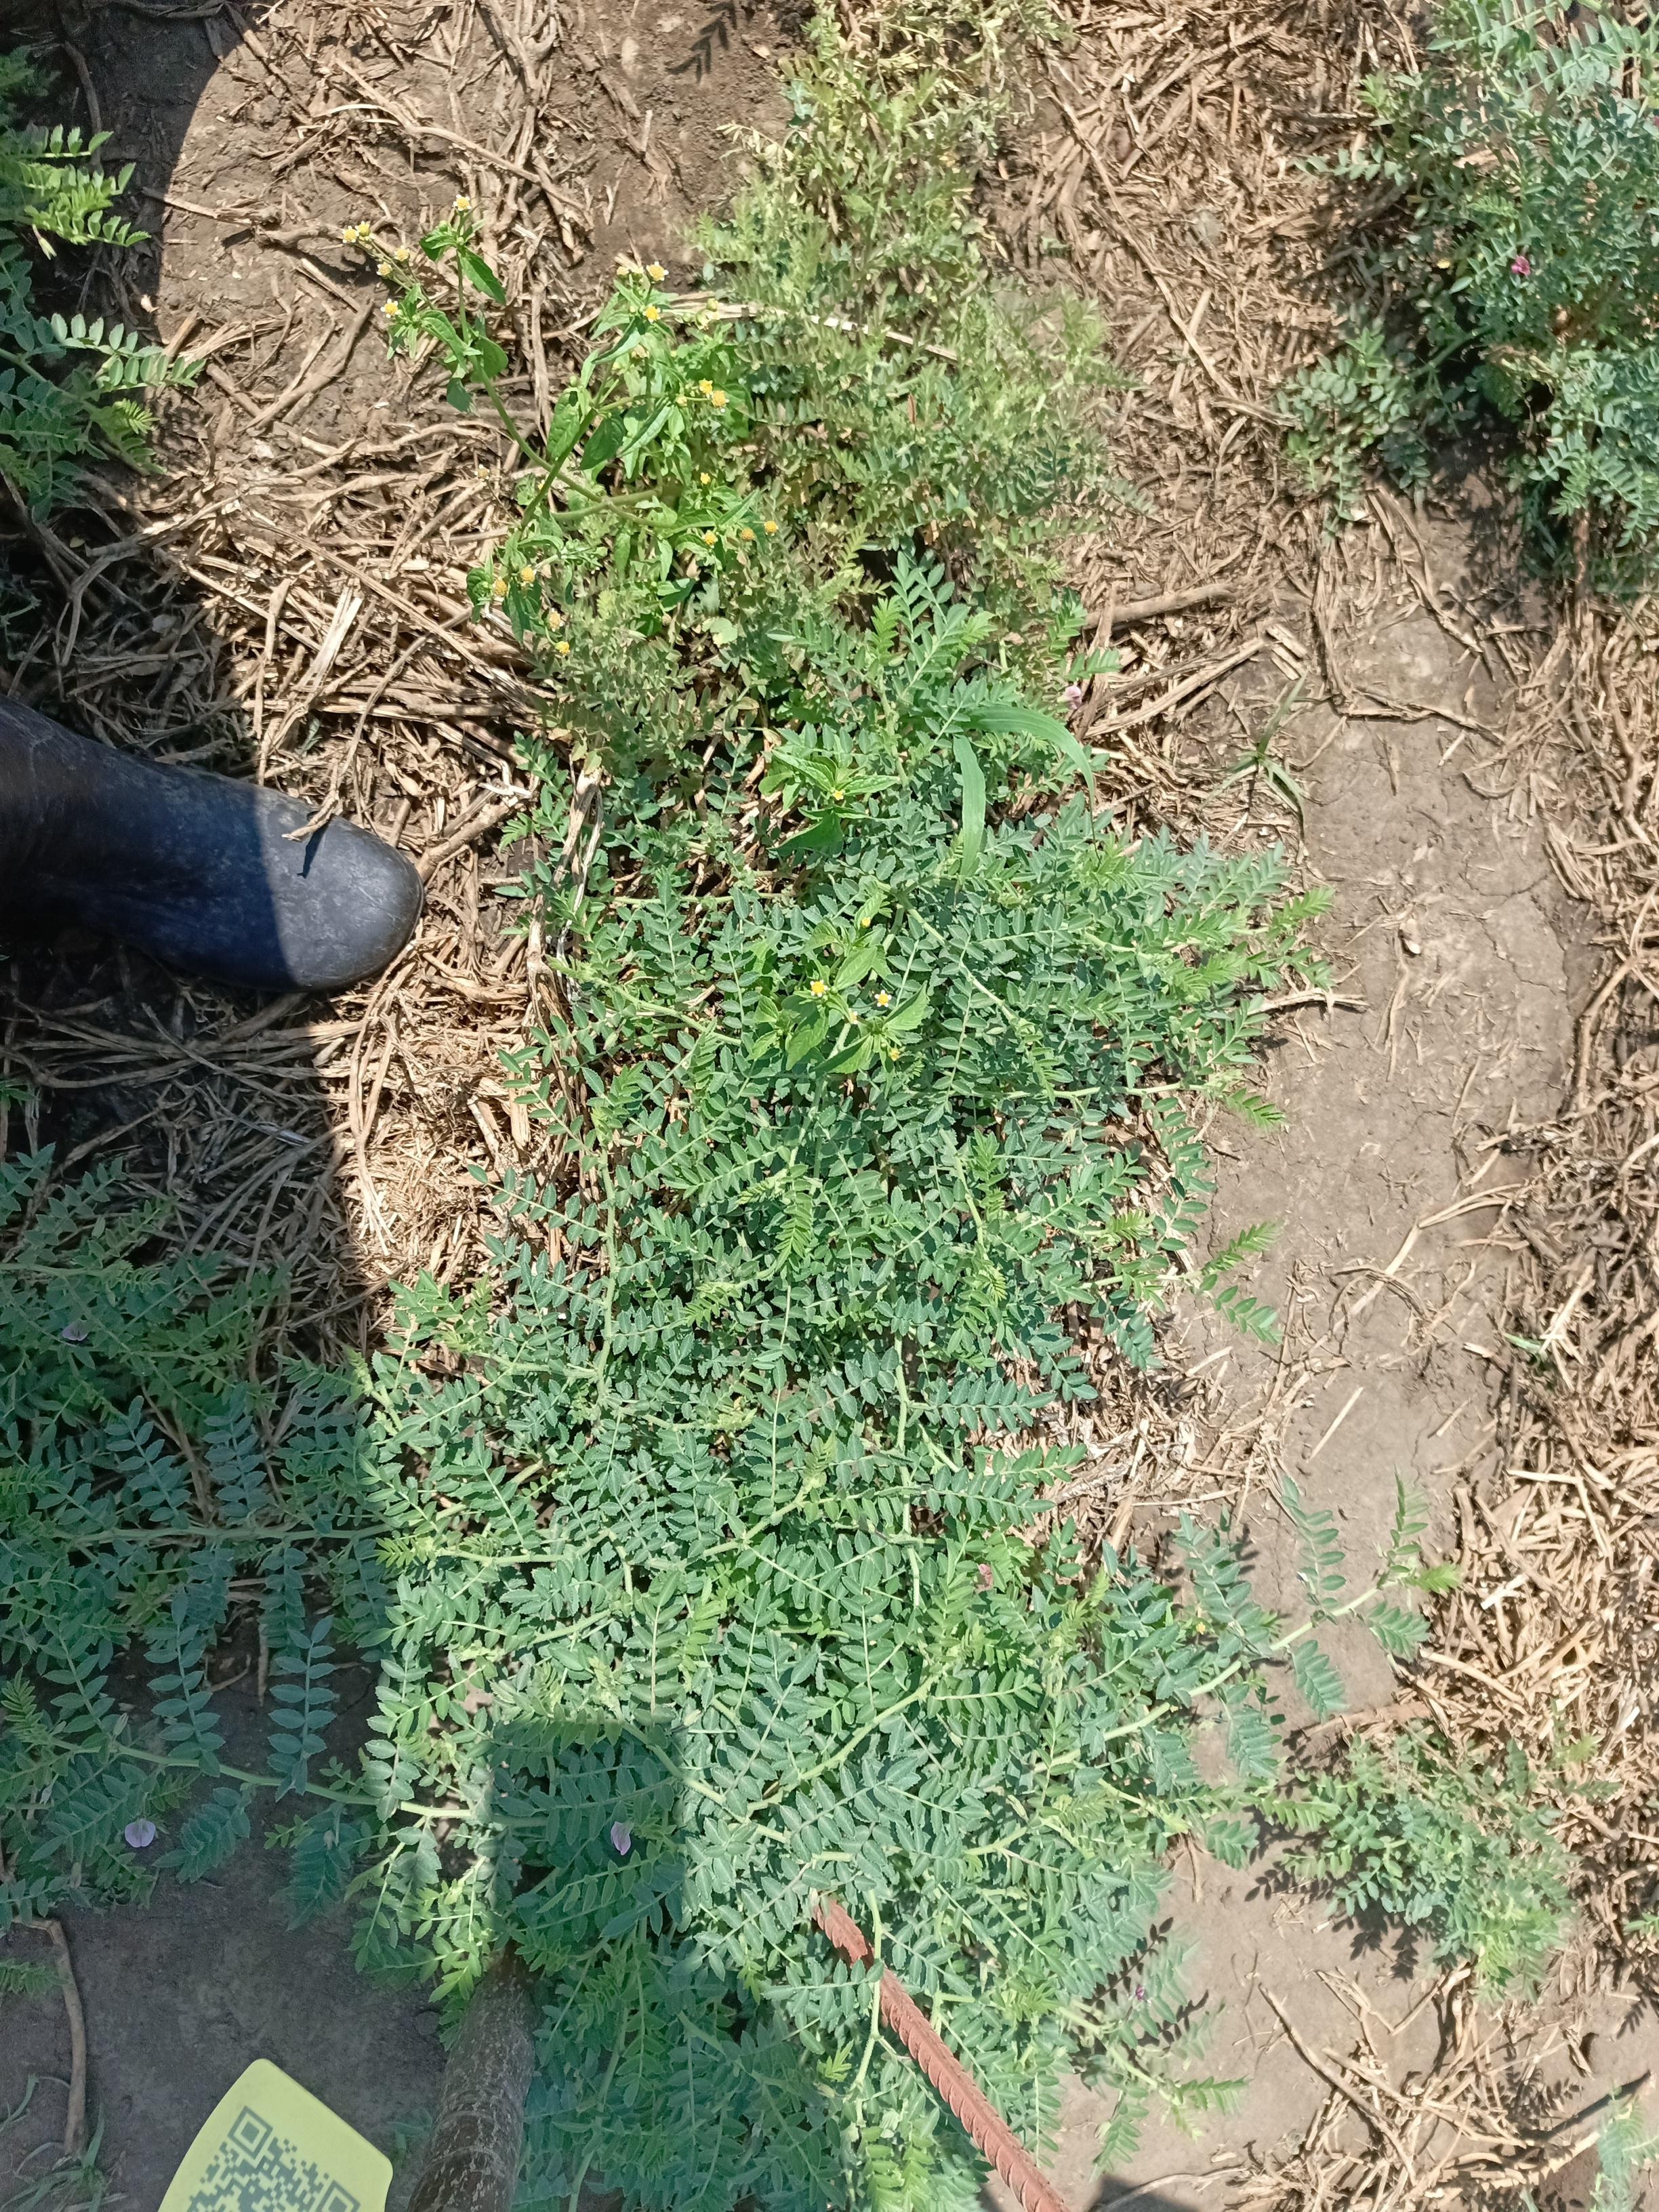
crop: chickpea
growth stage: development pod
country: Tanzania
